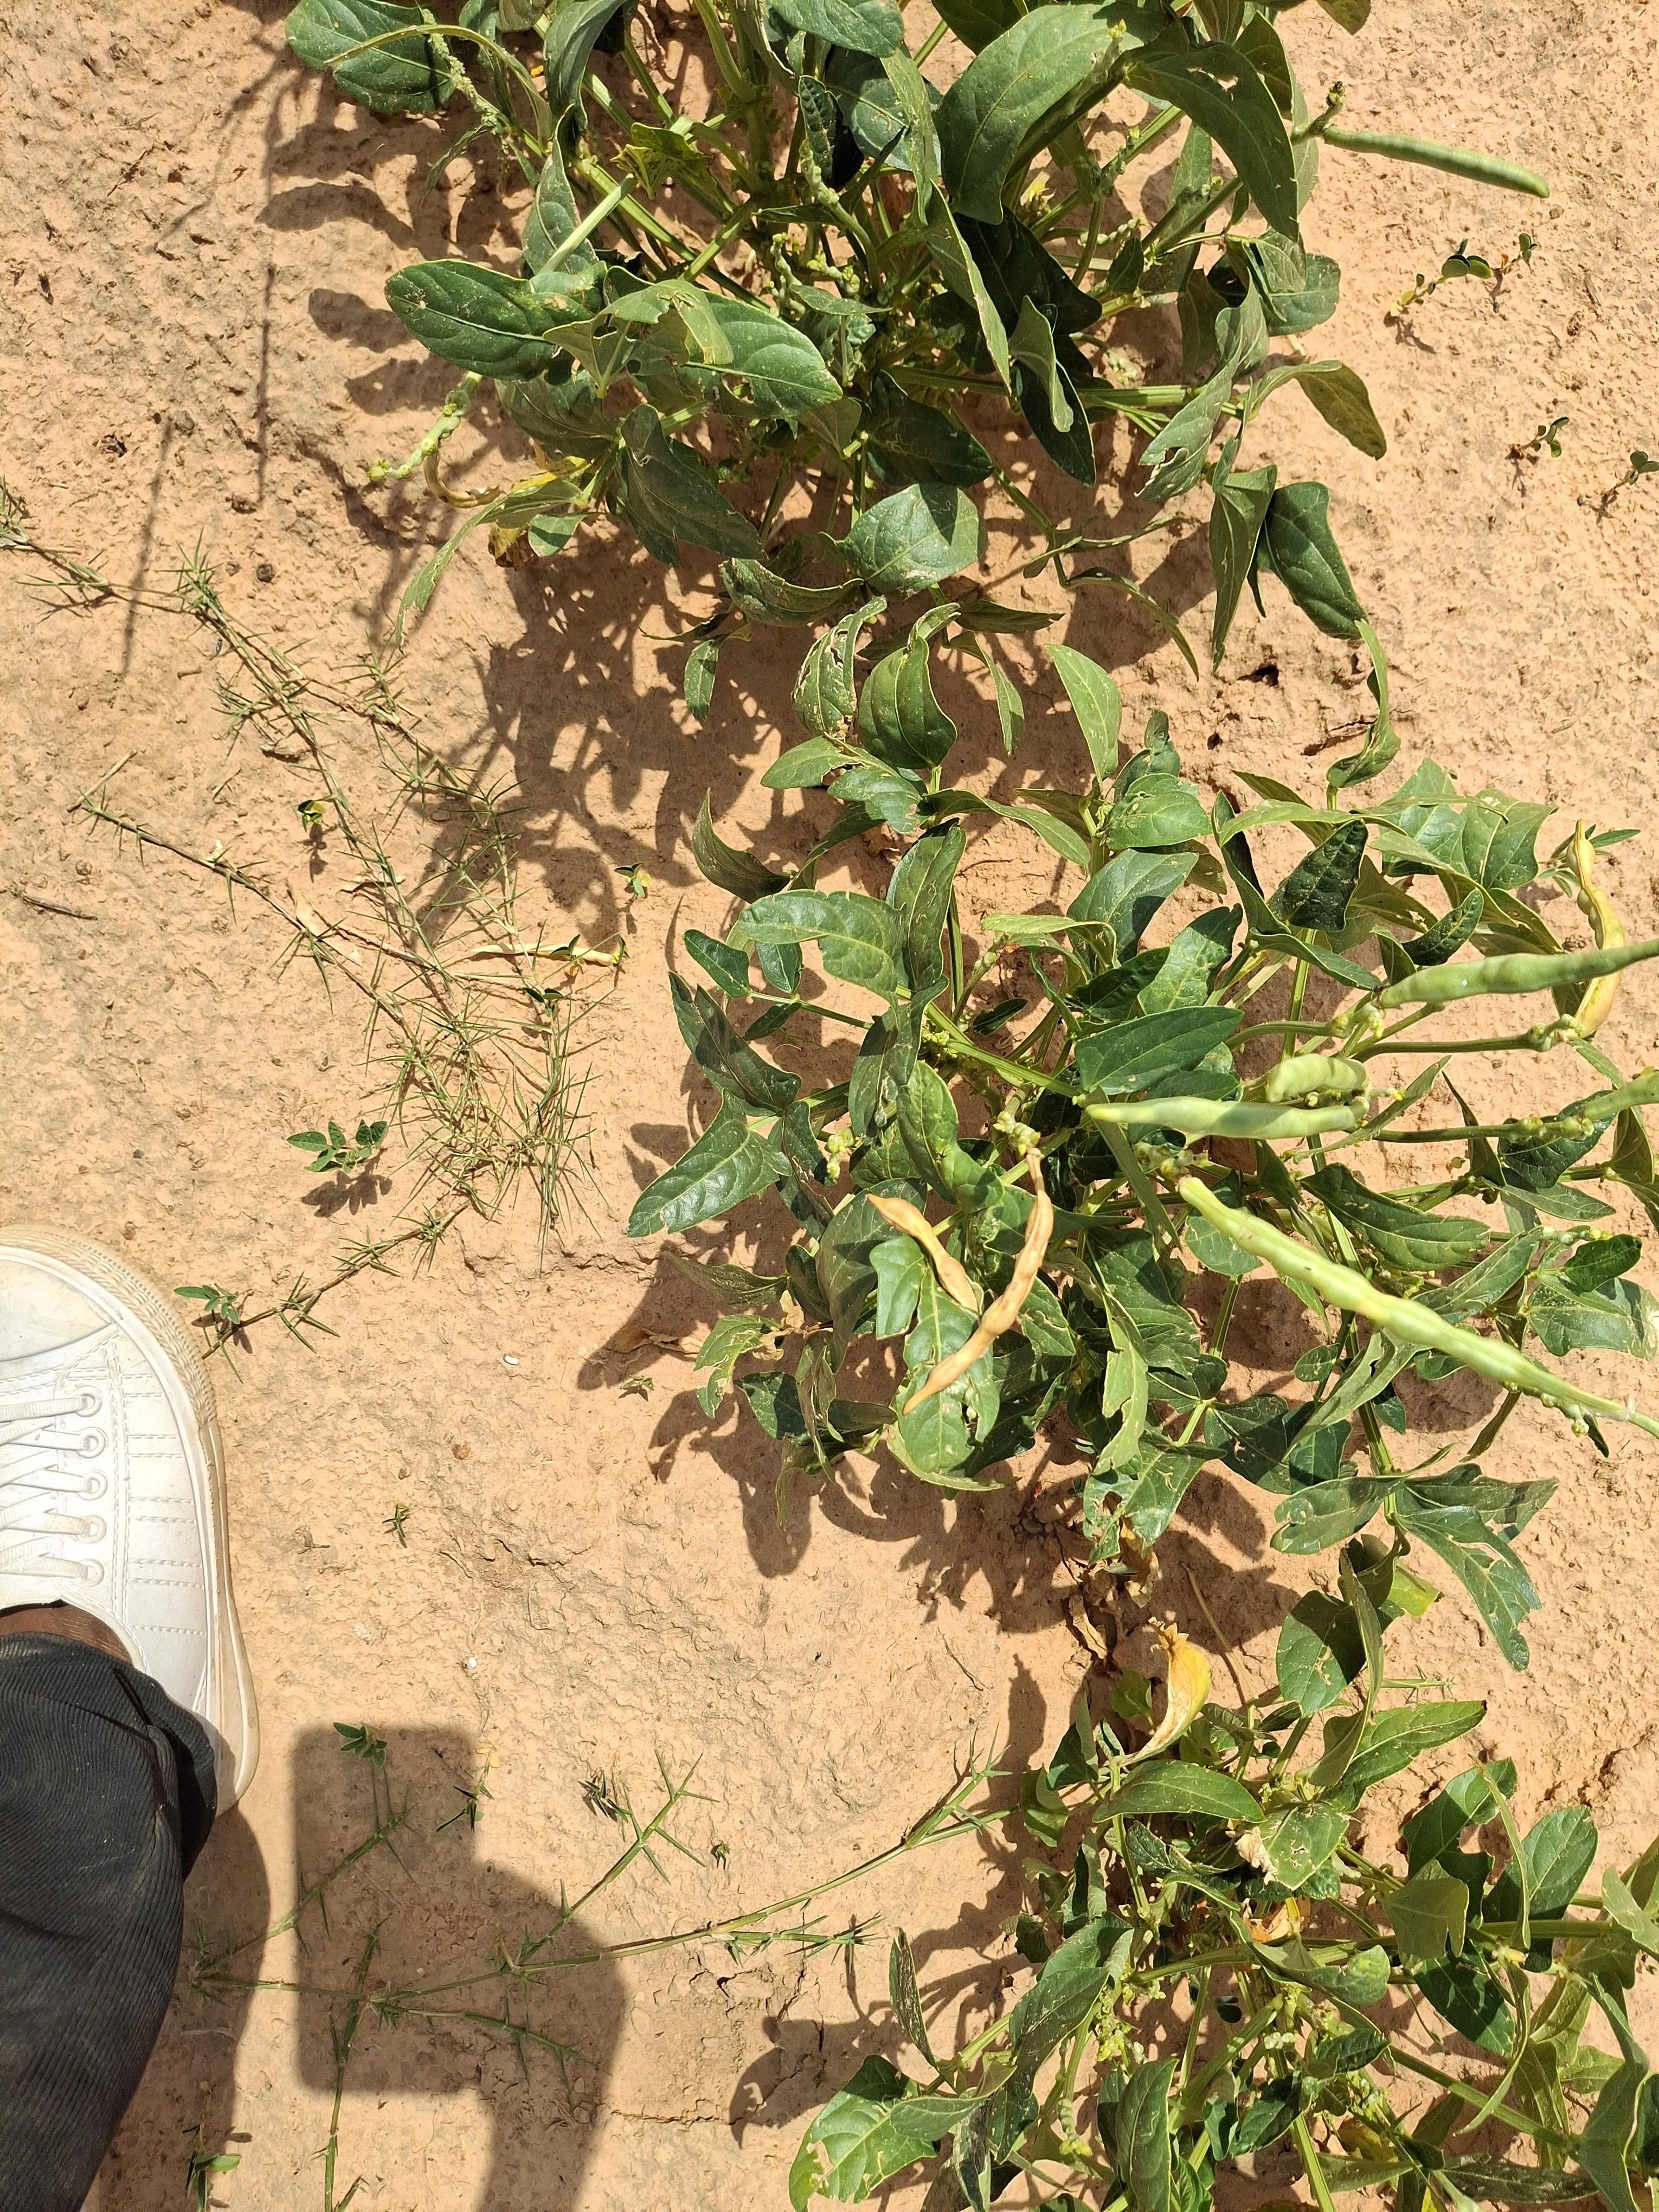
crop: cowpea
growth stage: harvest maturity
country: Nigeria
